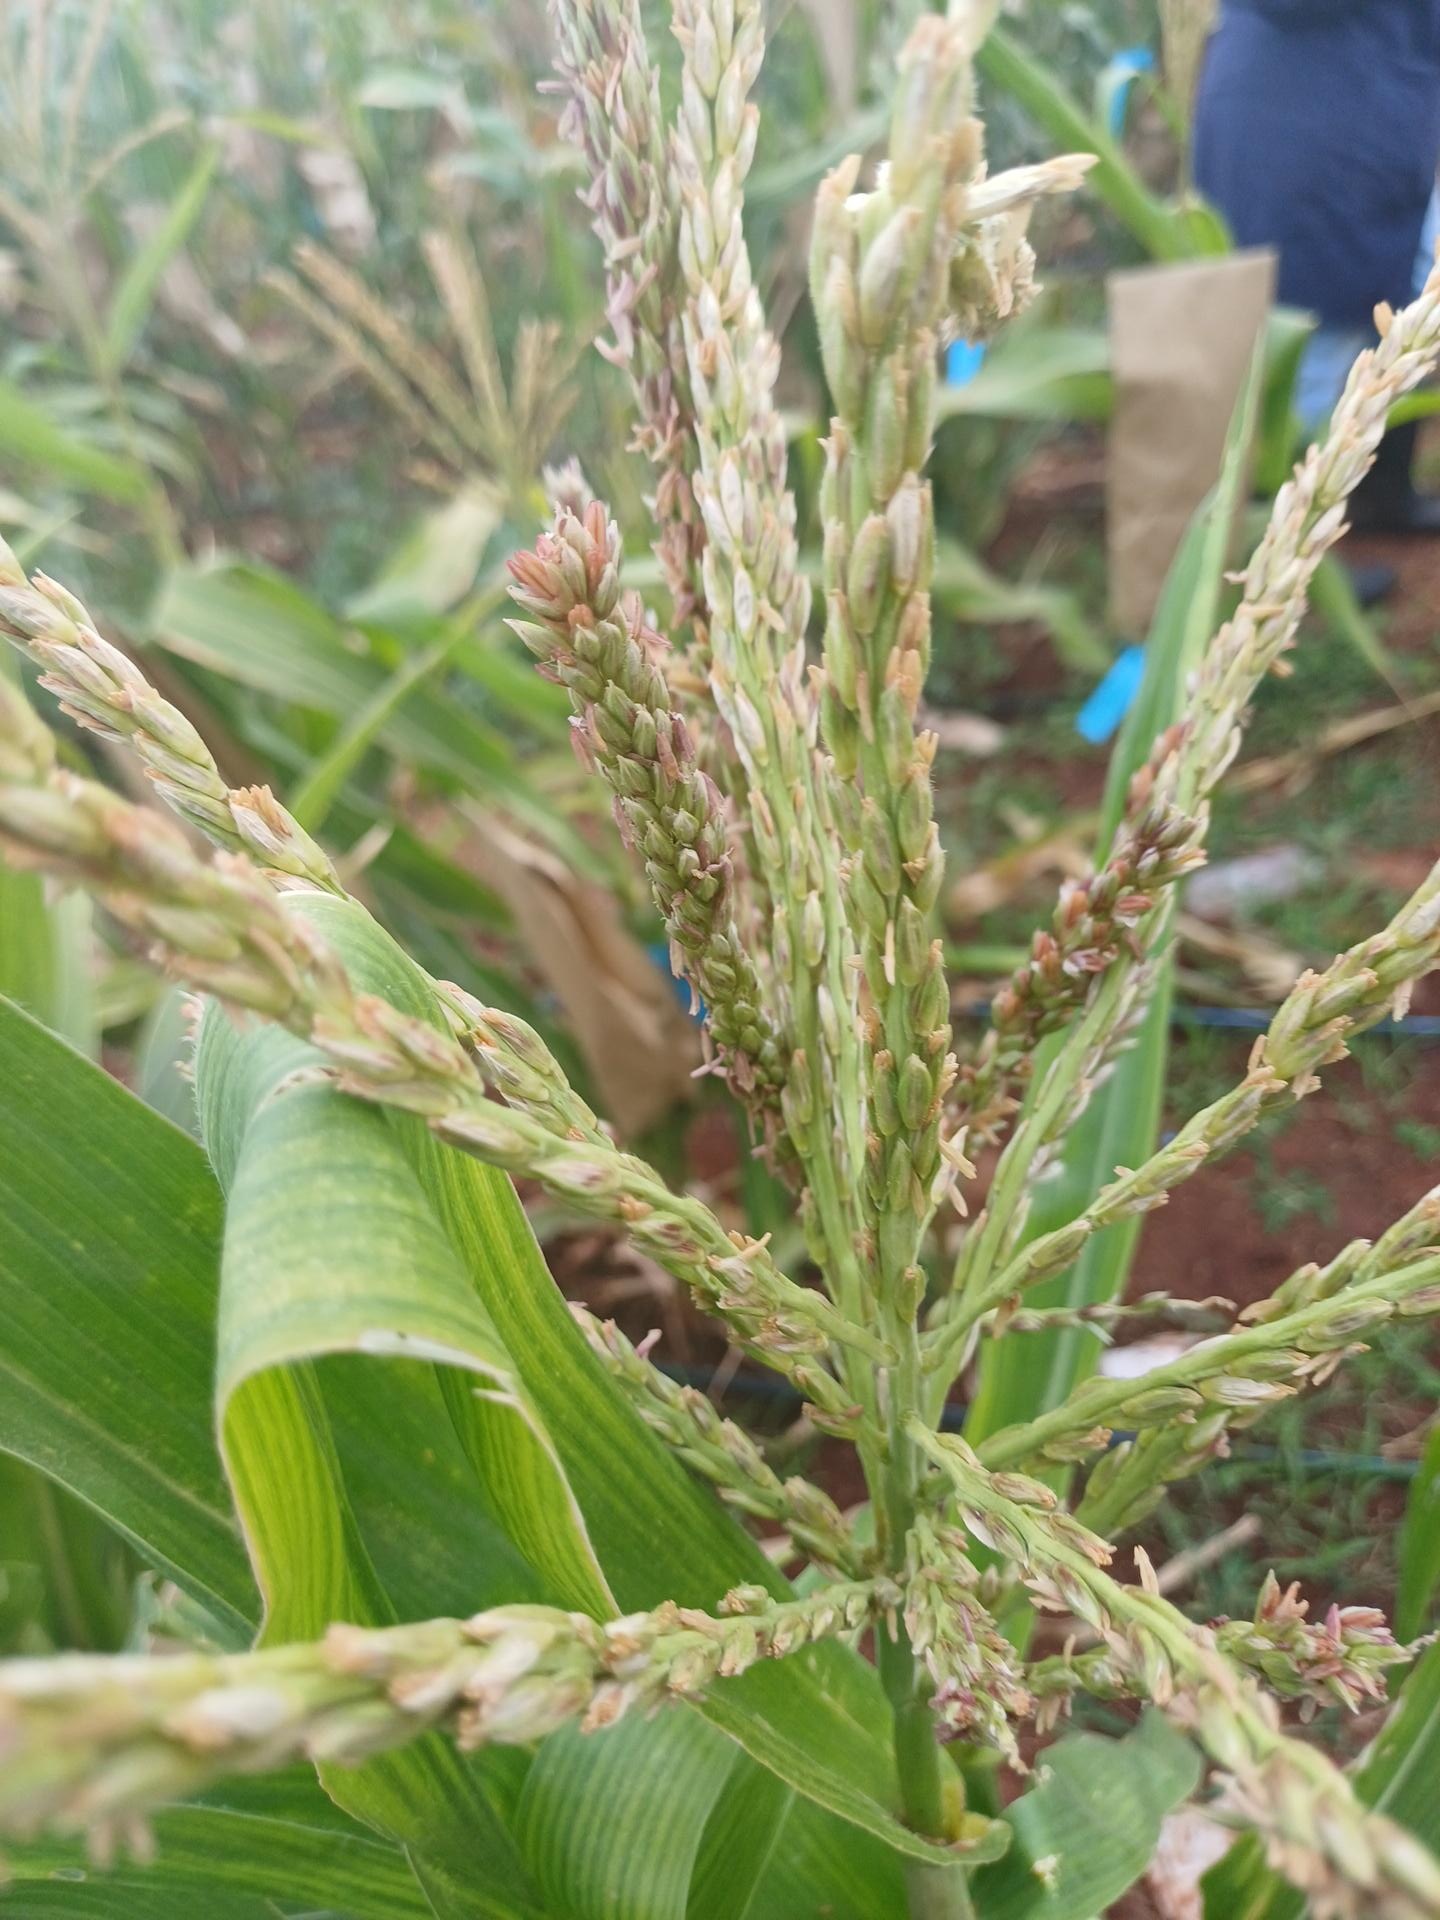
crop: maize
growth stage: flowering
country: Kenya
